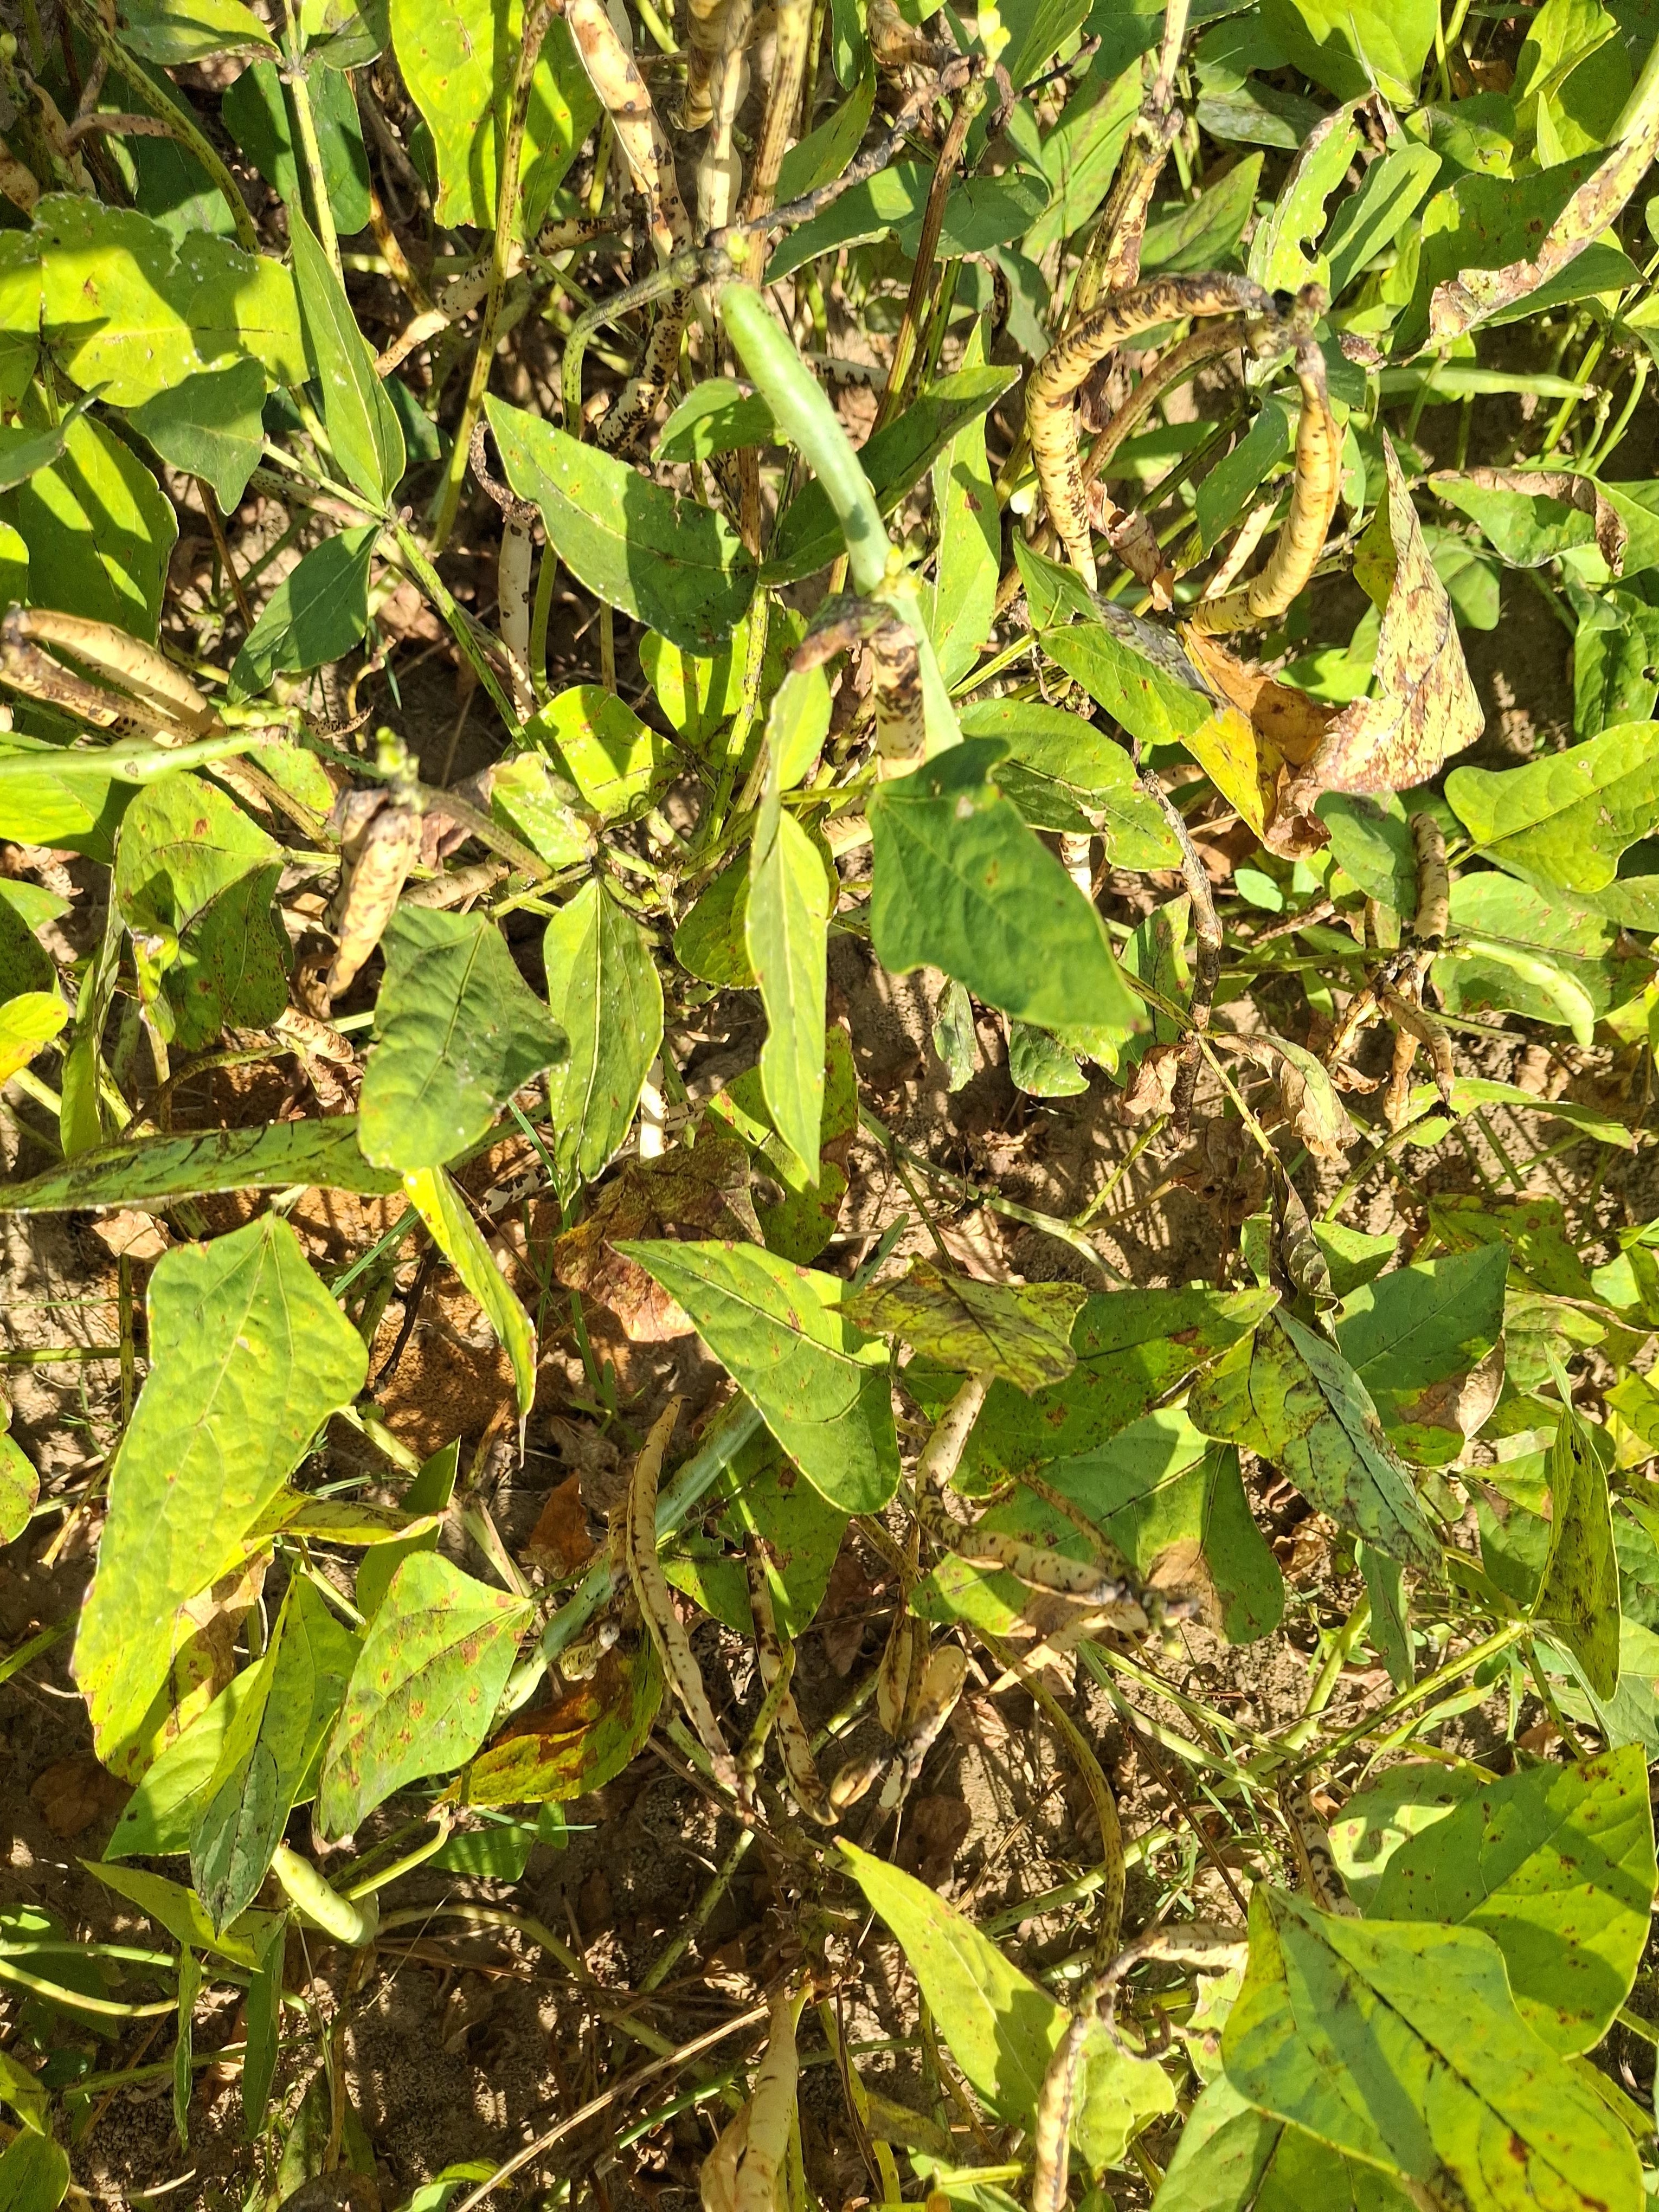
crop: cowpea
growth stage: maturity
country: Nigeria
